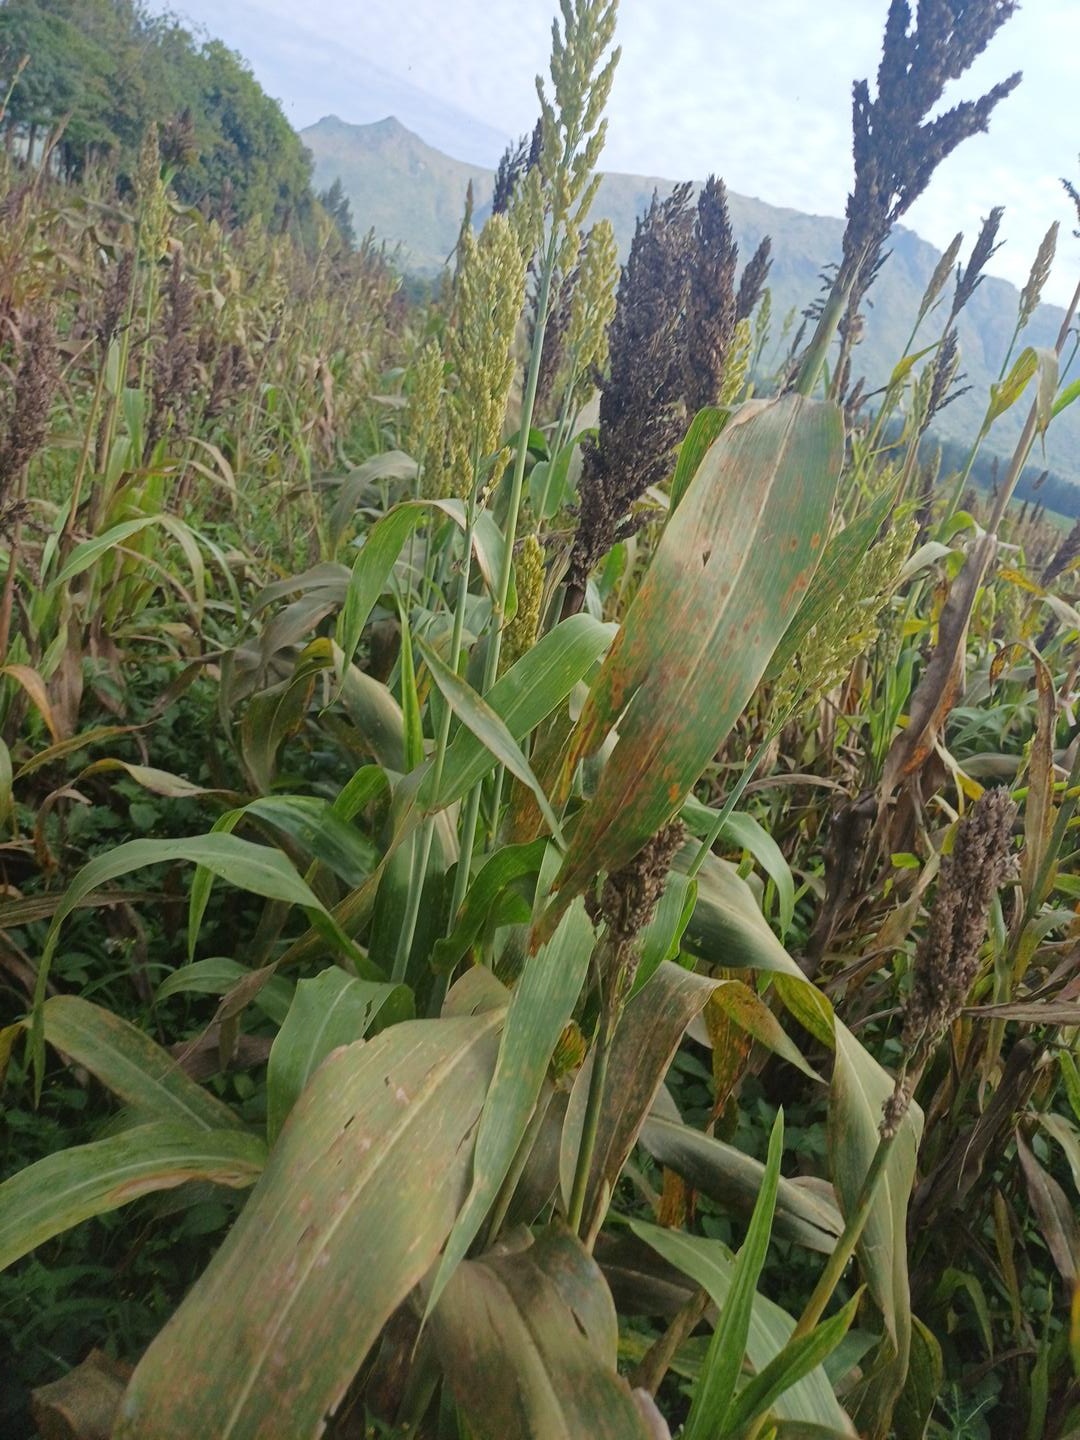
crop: sorghum
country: Kenya
